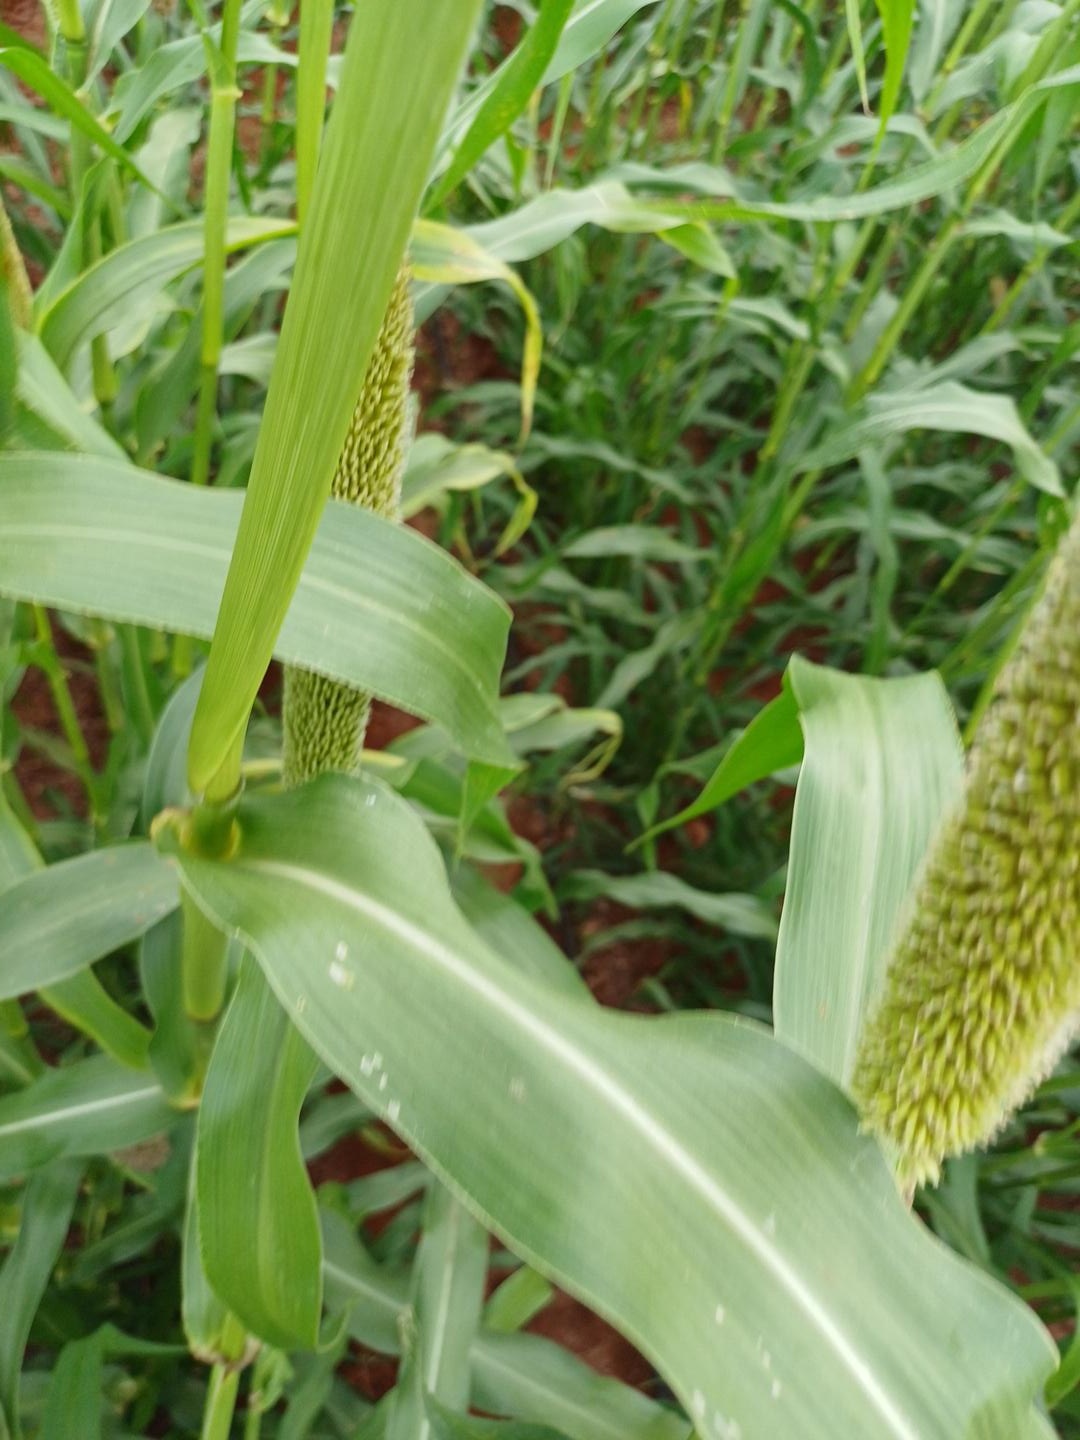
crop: pearl millet
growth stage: flowering
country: Kenya
